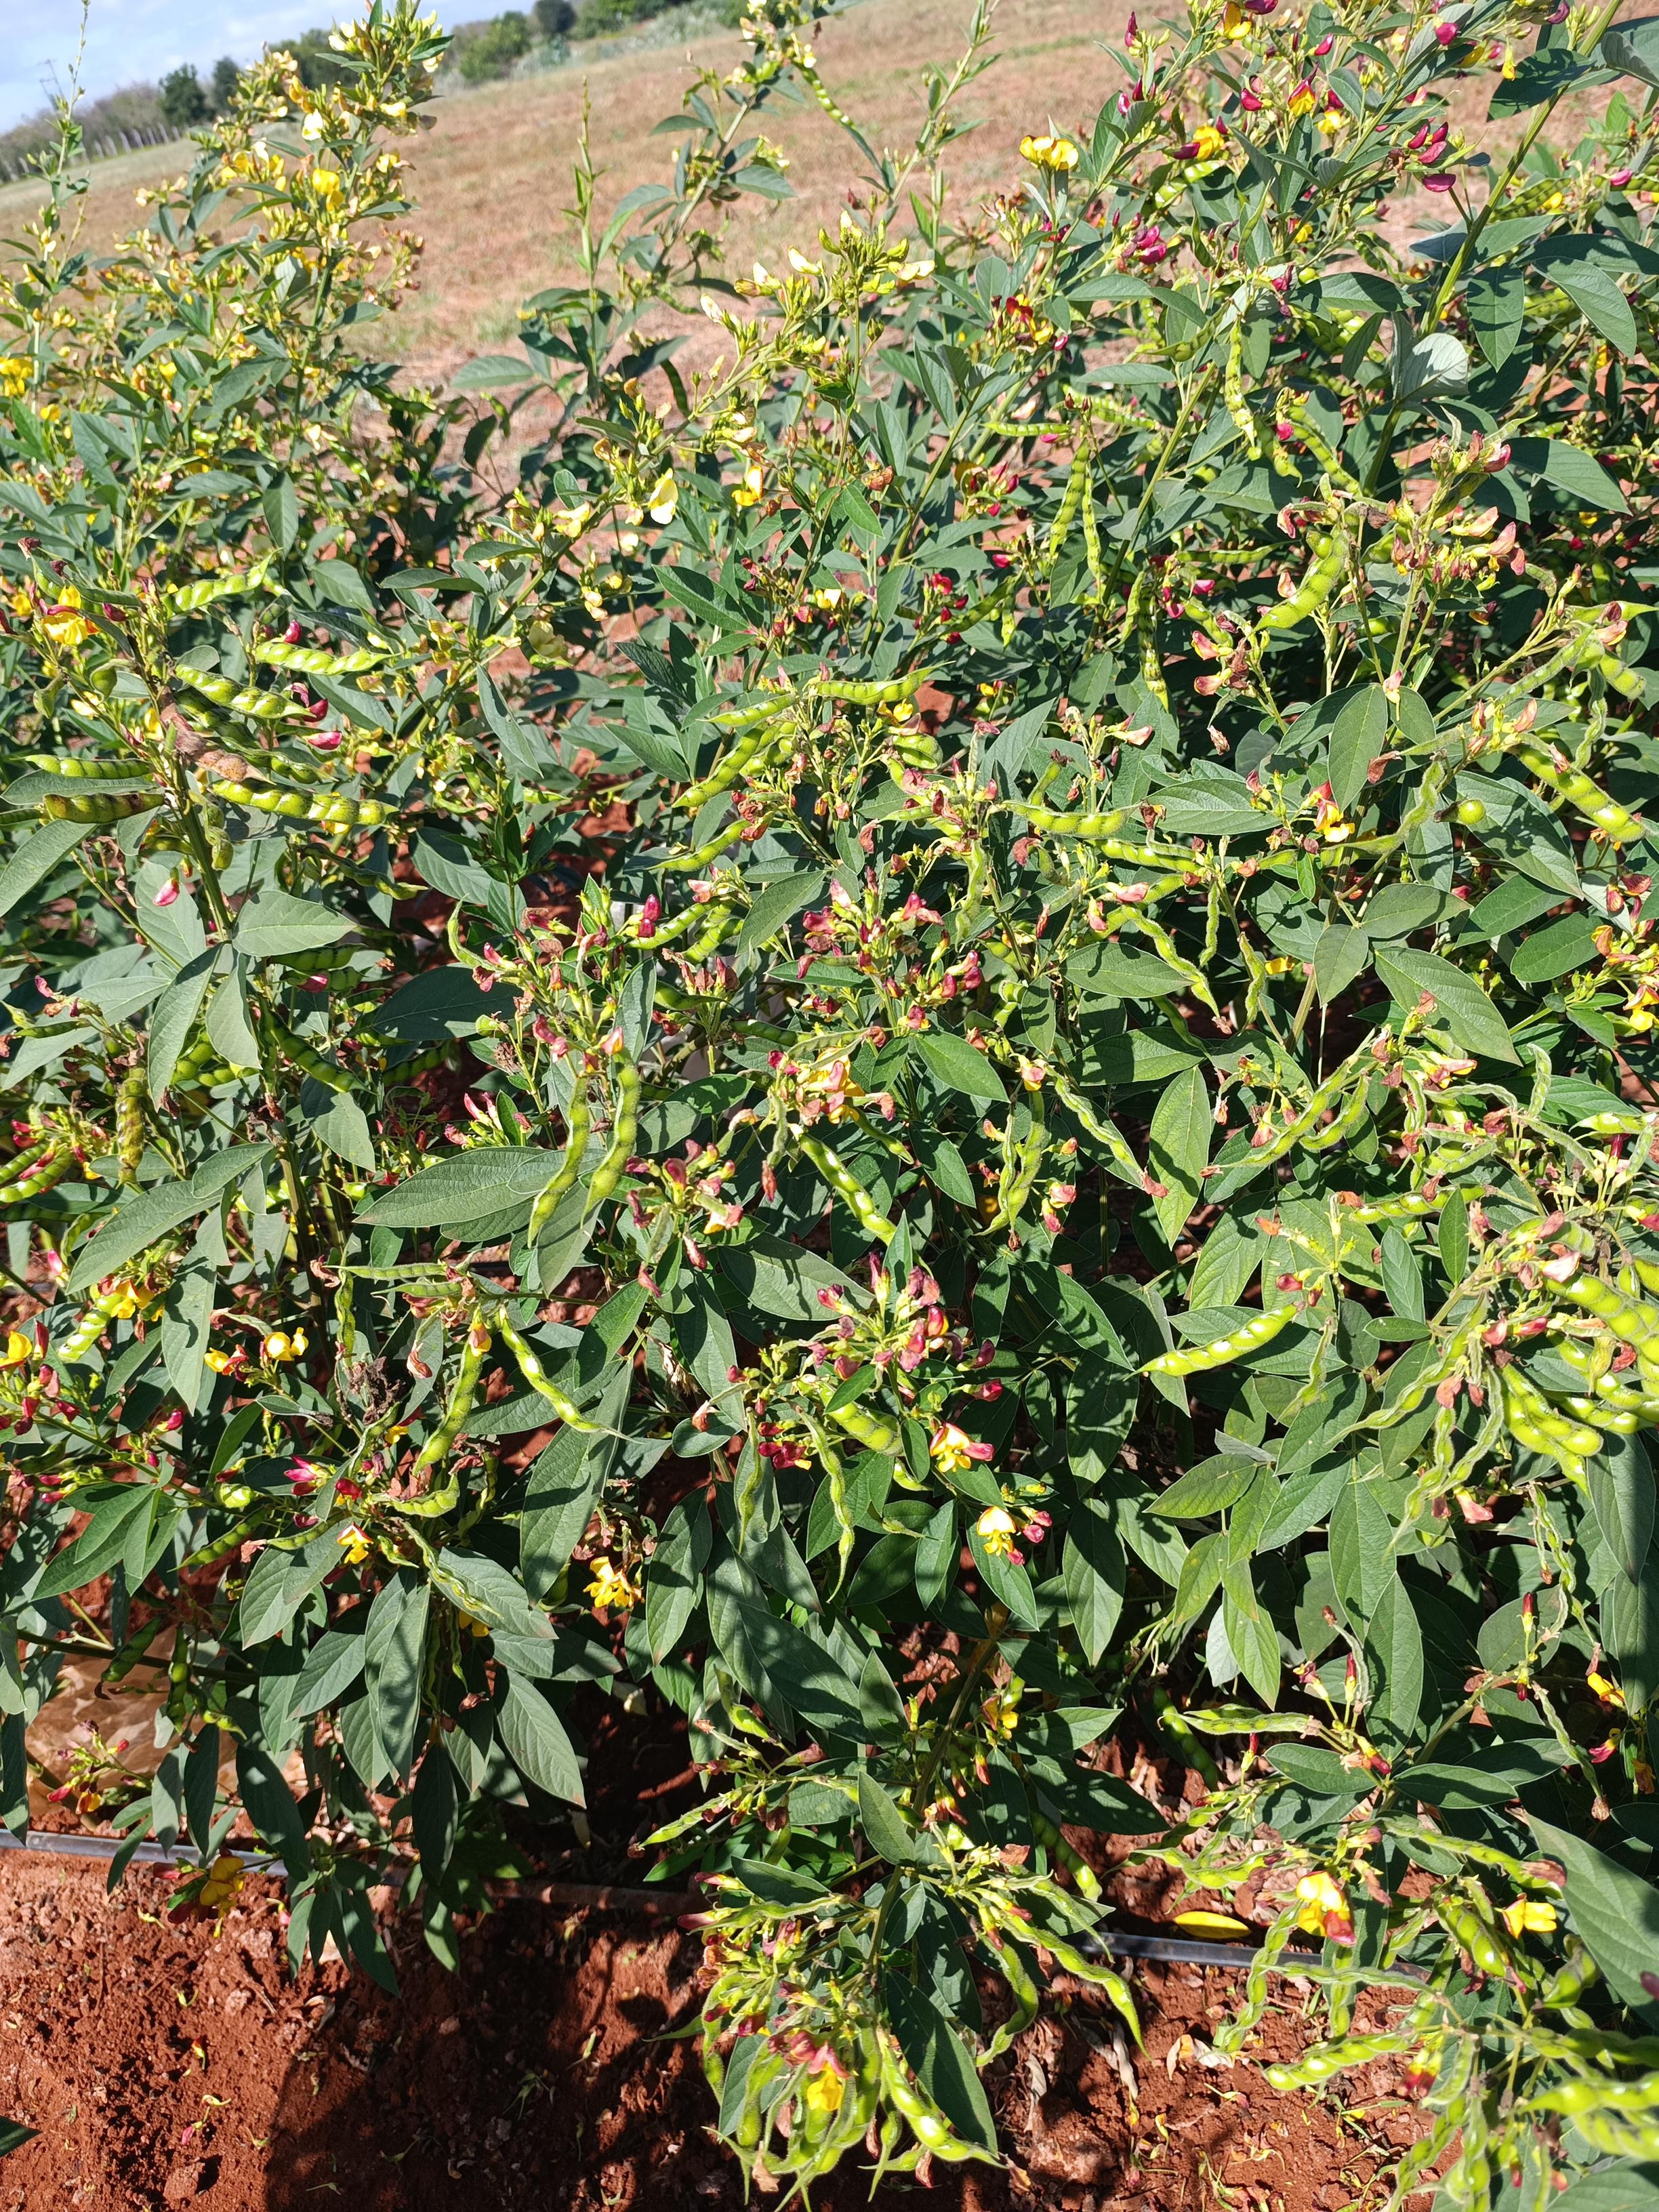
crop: pigeonpea
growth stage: development pod
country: Kenya
